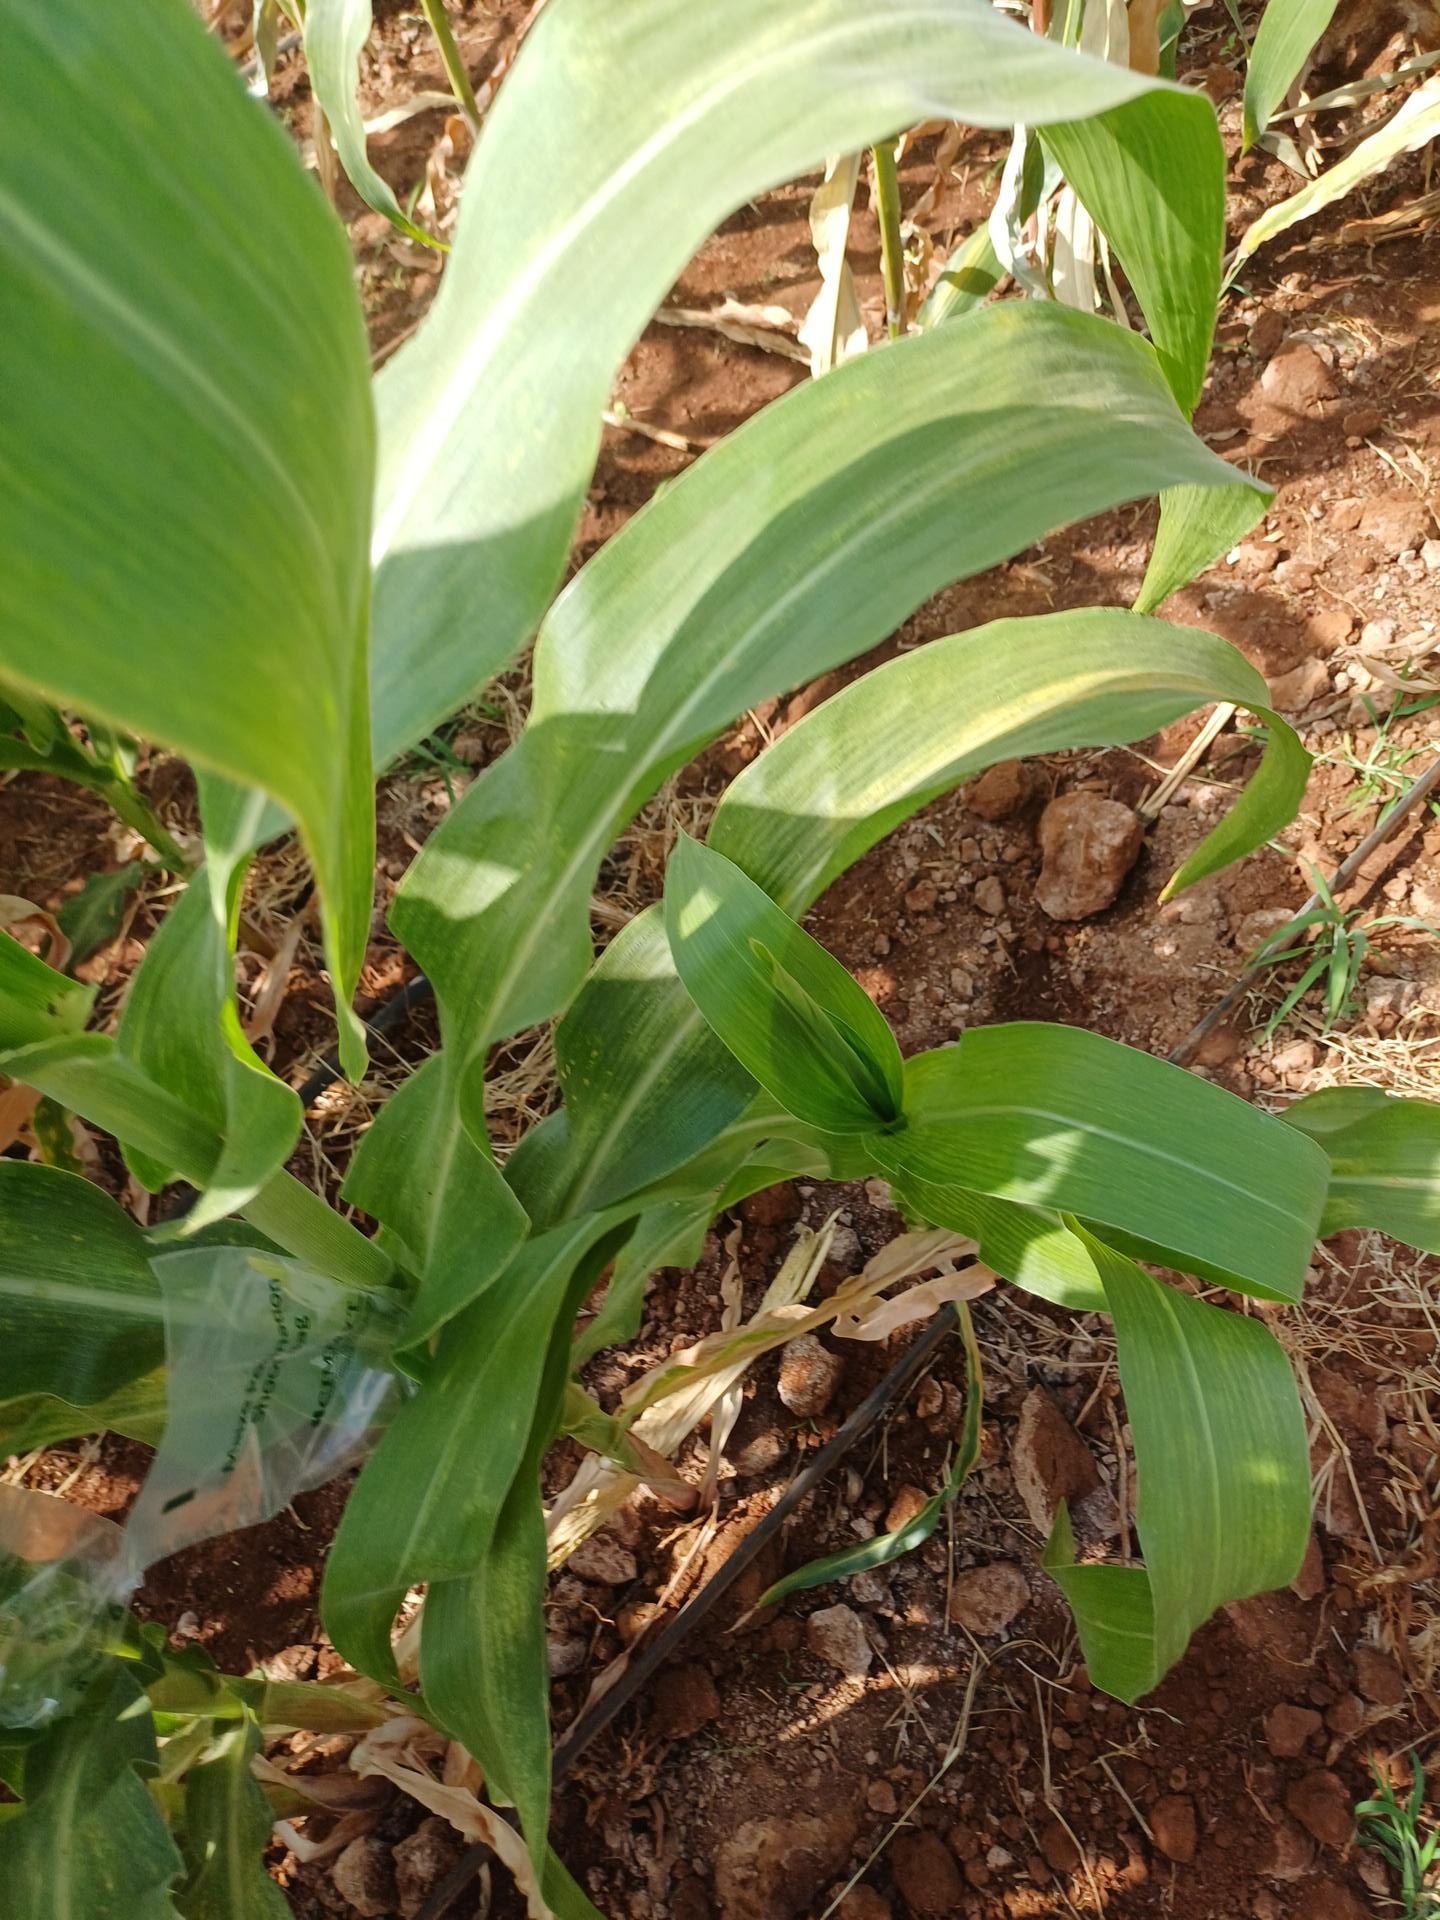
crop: maize
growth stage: flowering
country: Kenya
